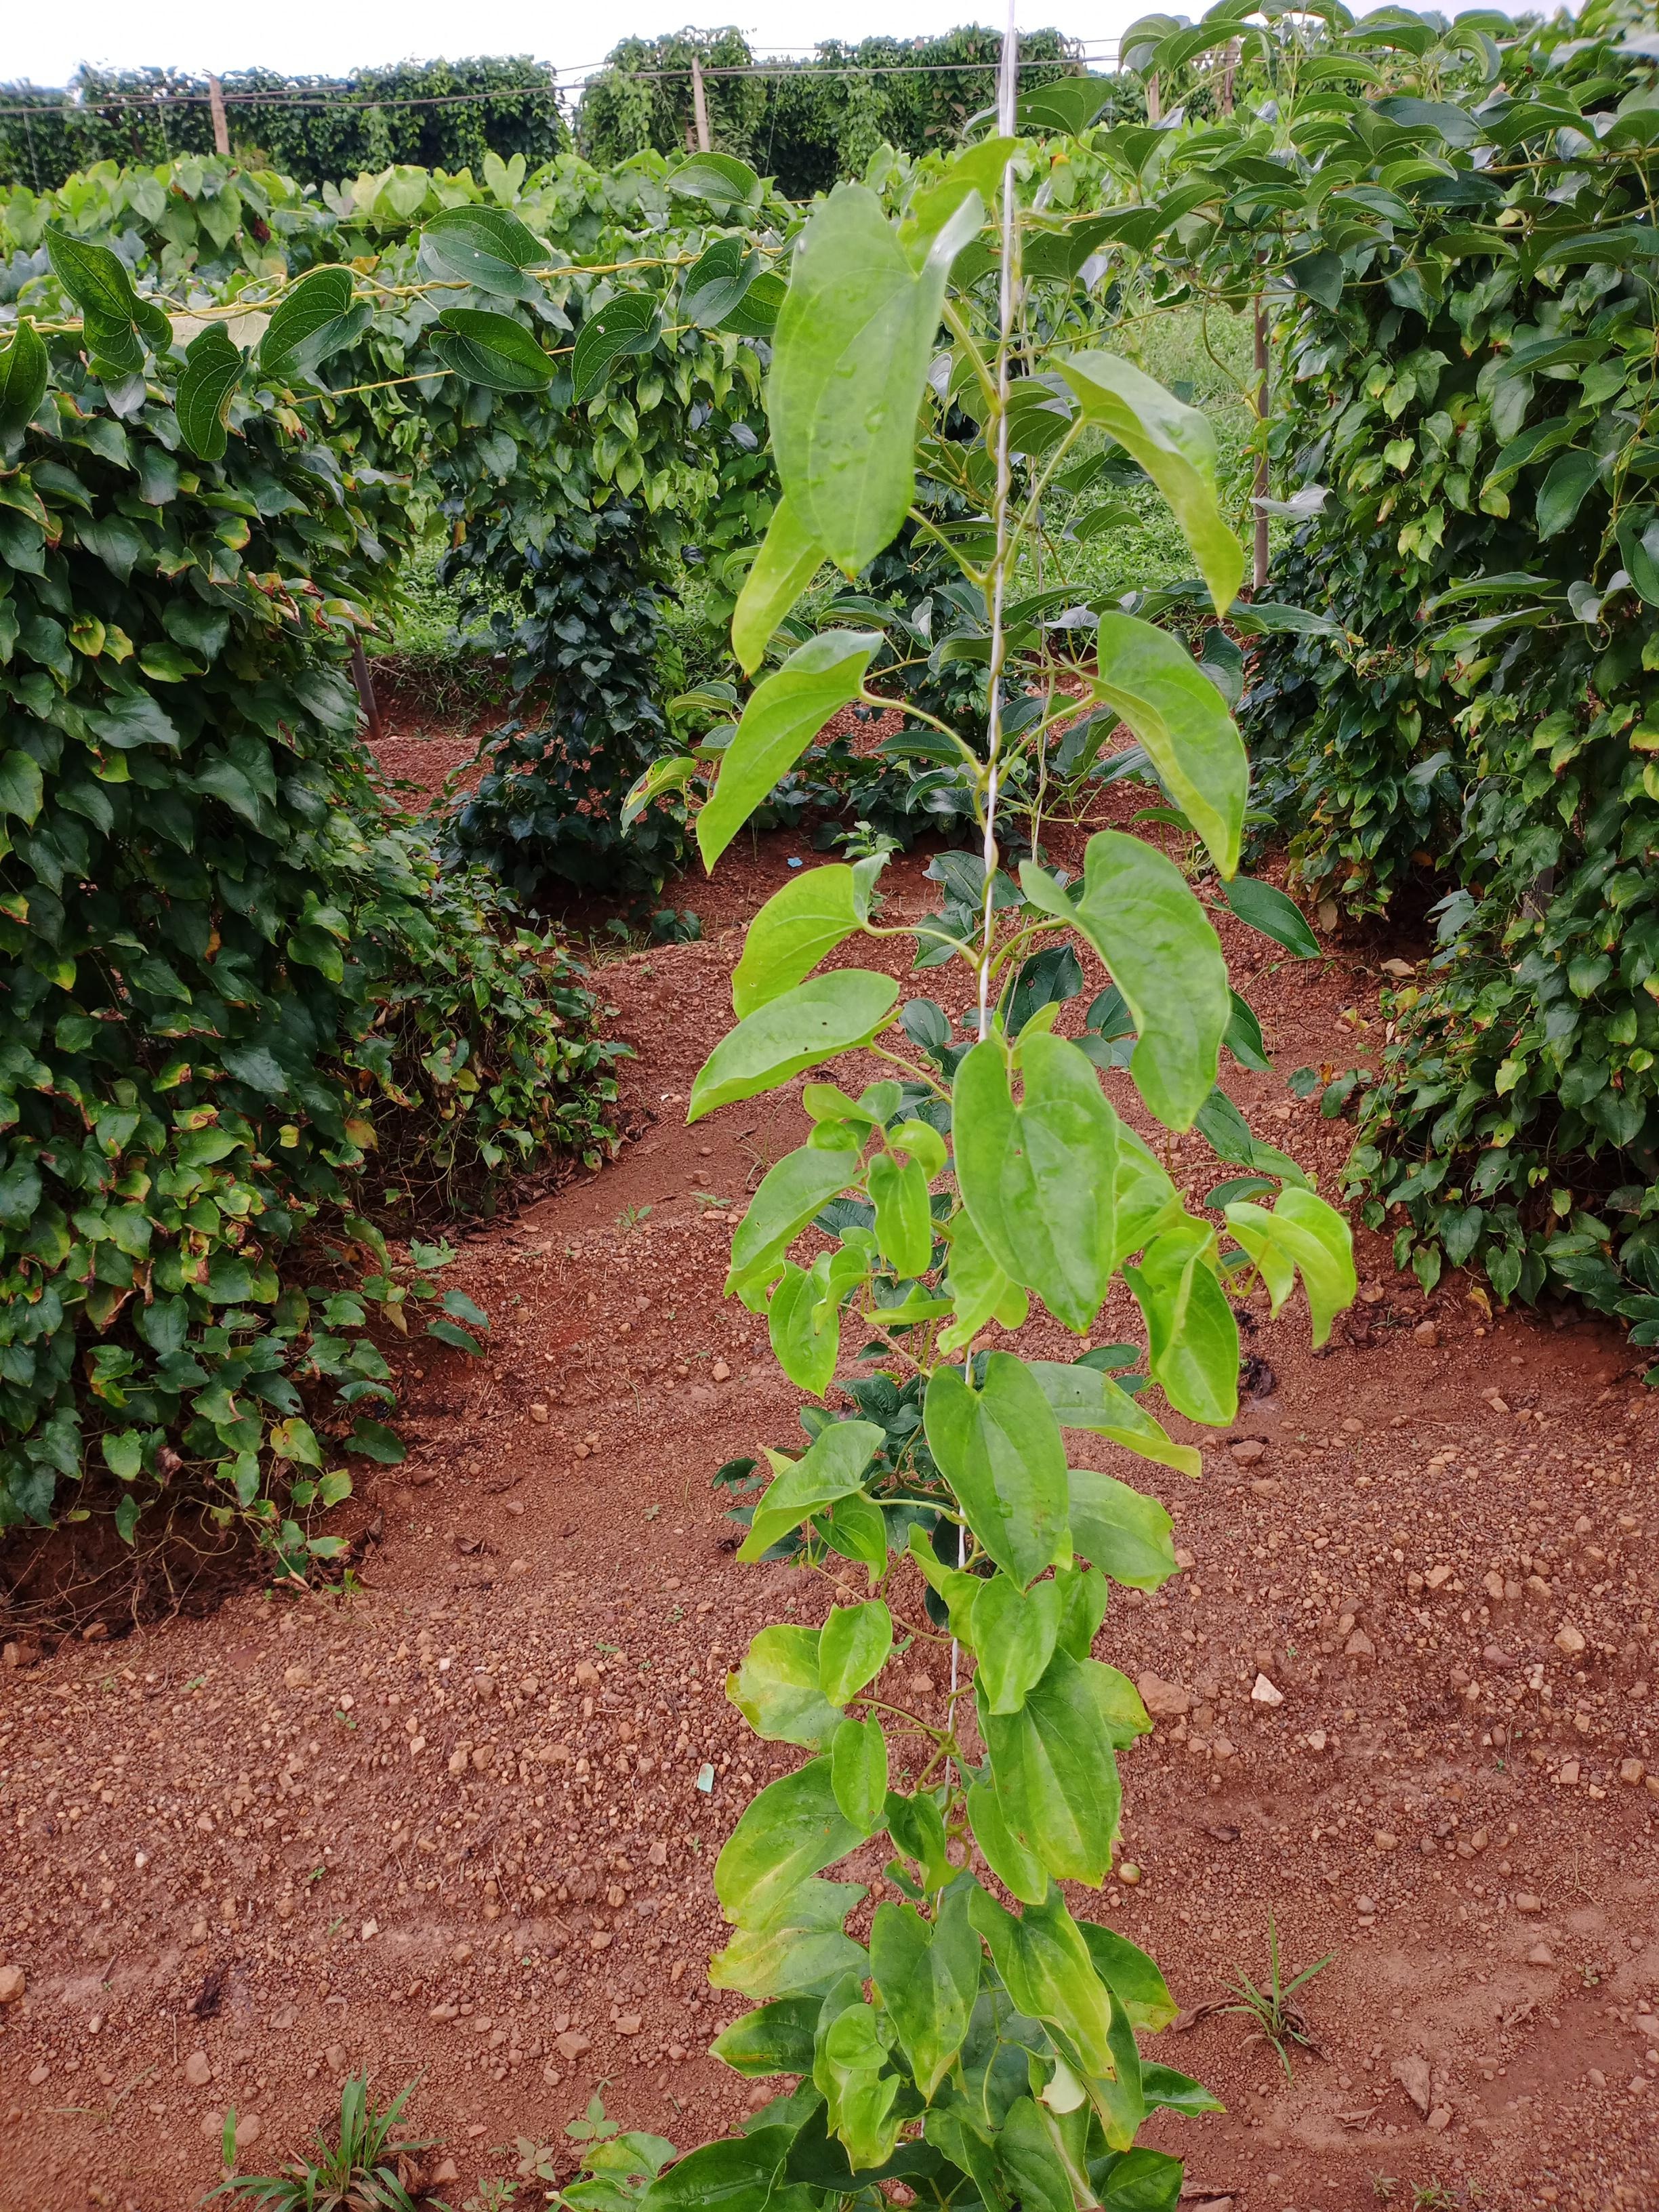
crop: yam
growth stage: vegetative
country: Nigeria
